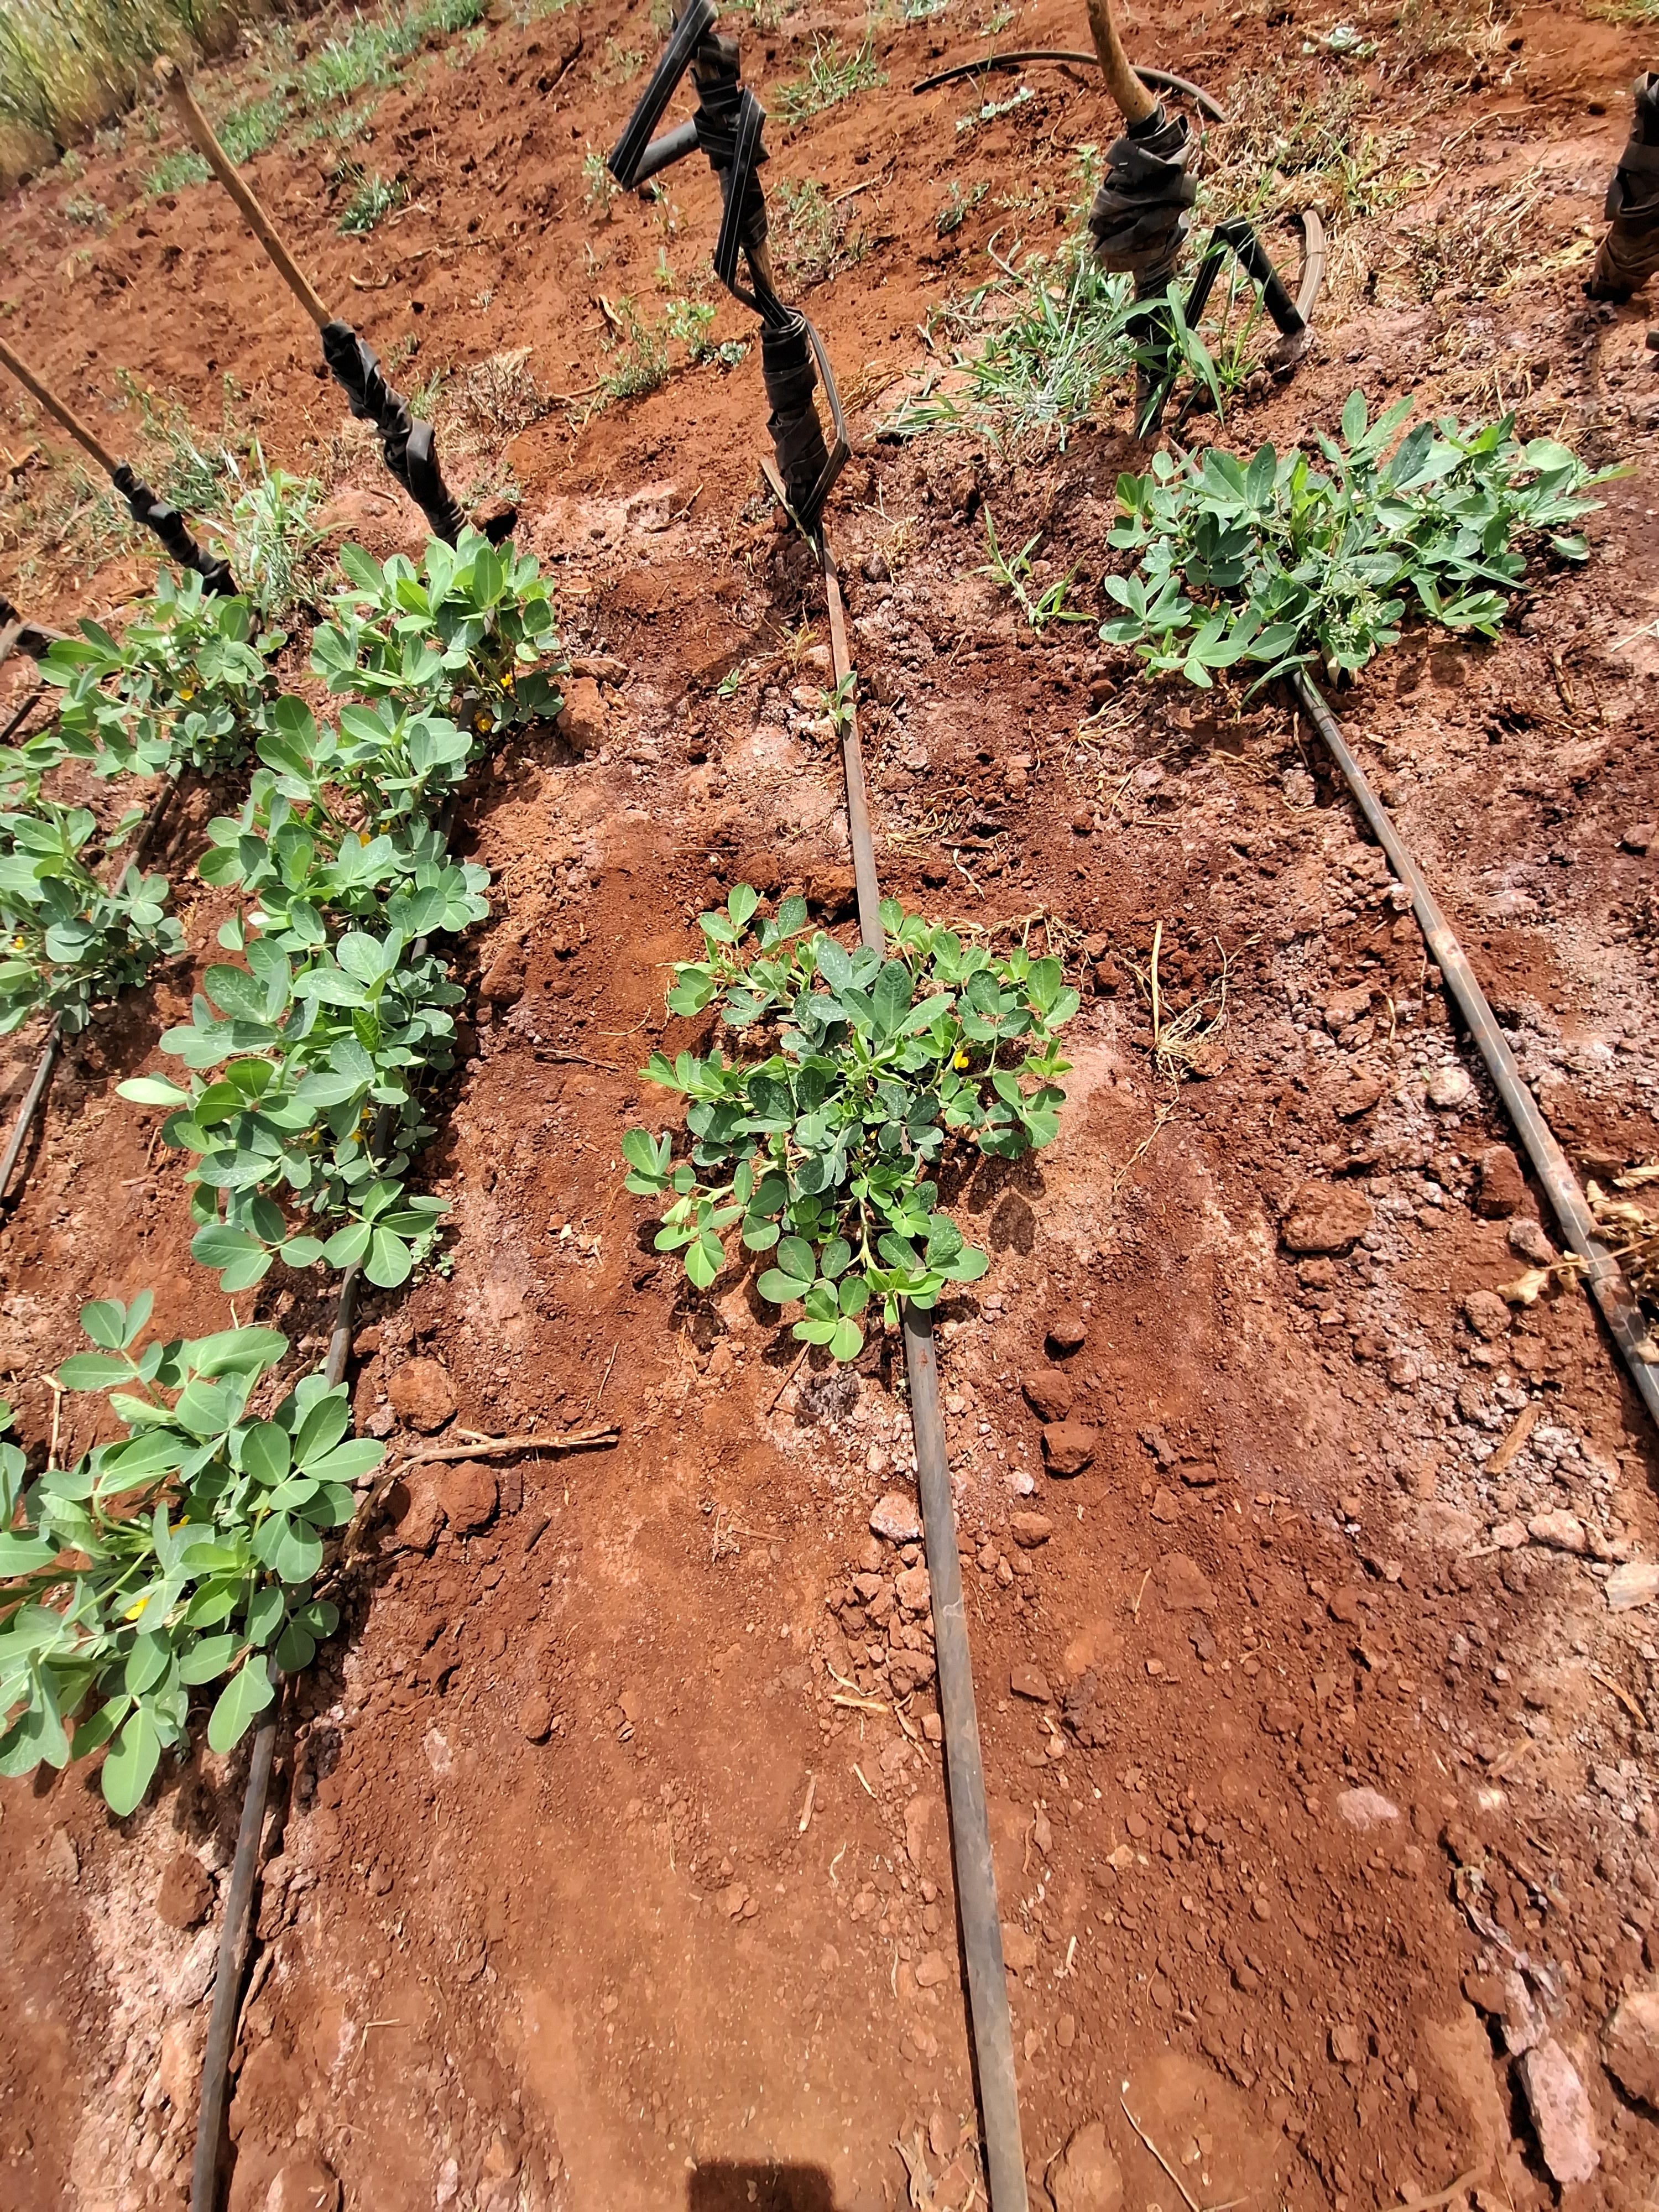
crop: groundnut
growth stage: flowering
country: Kenya
